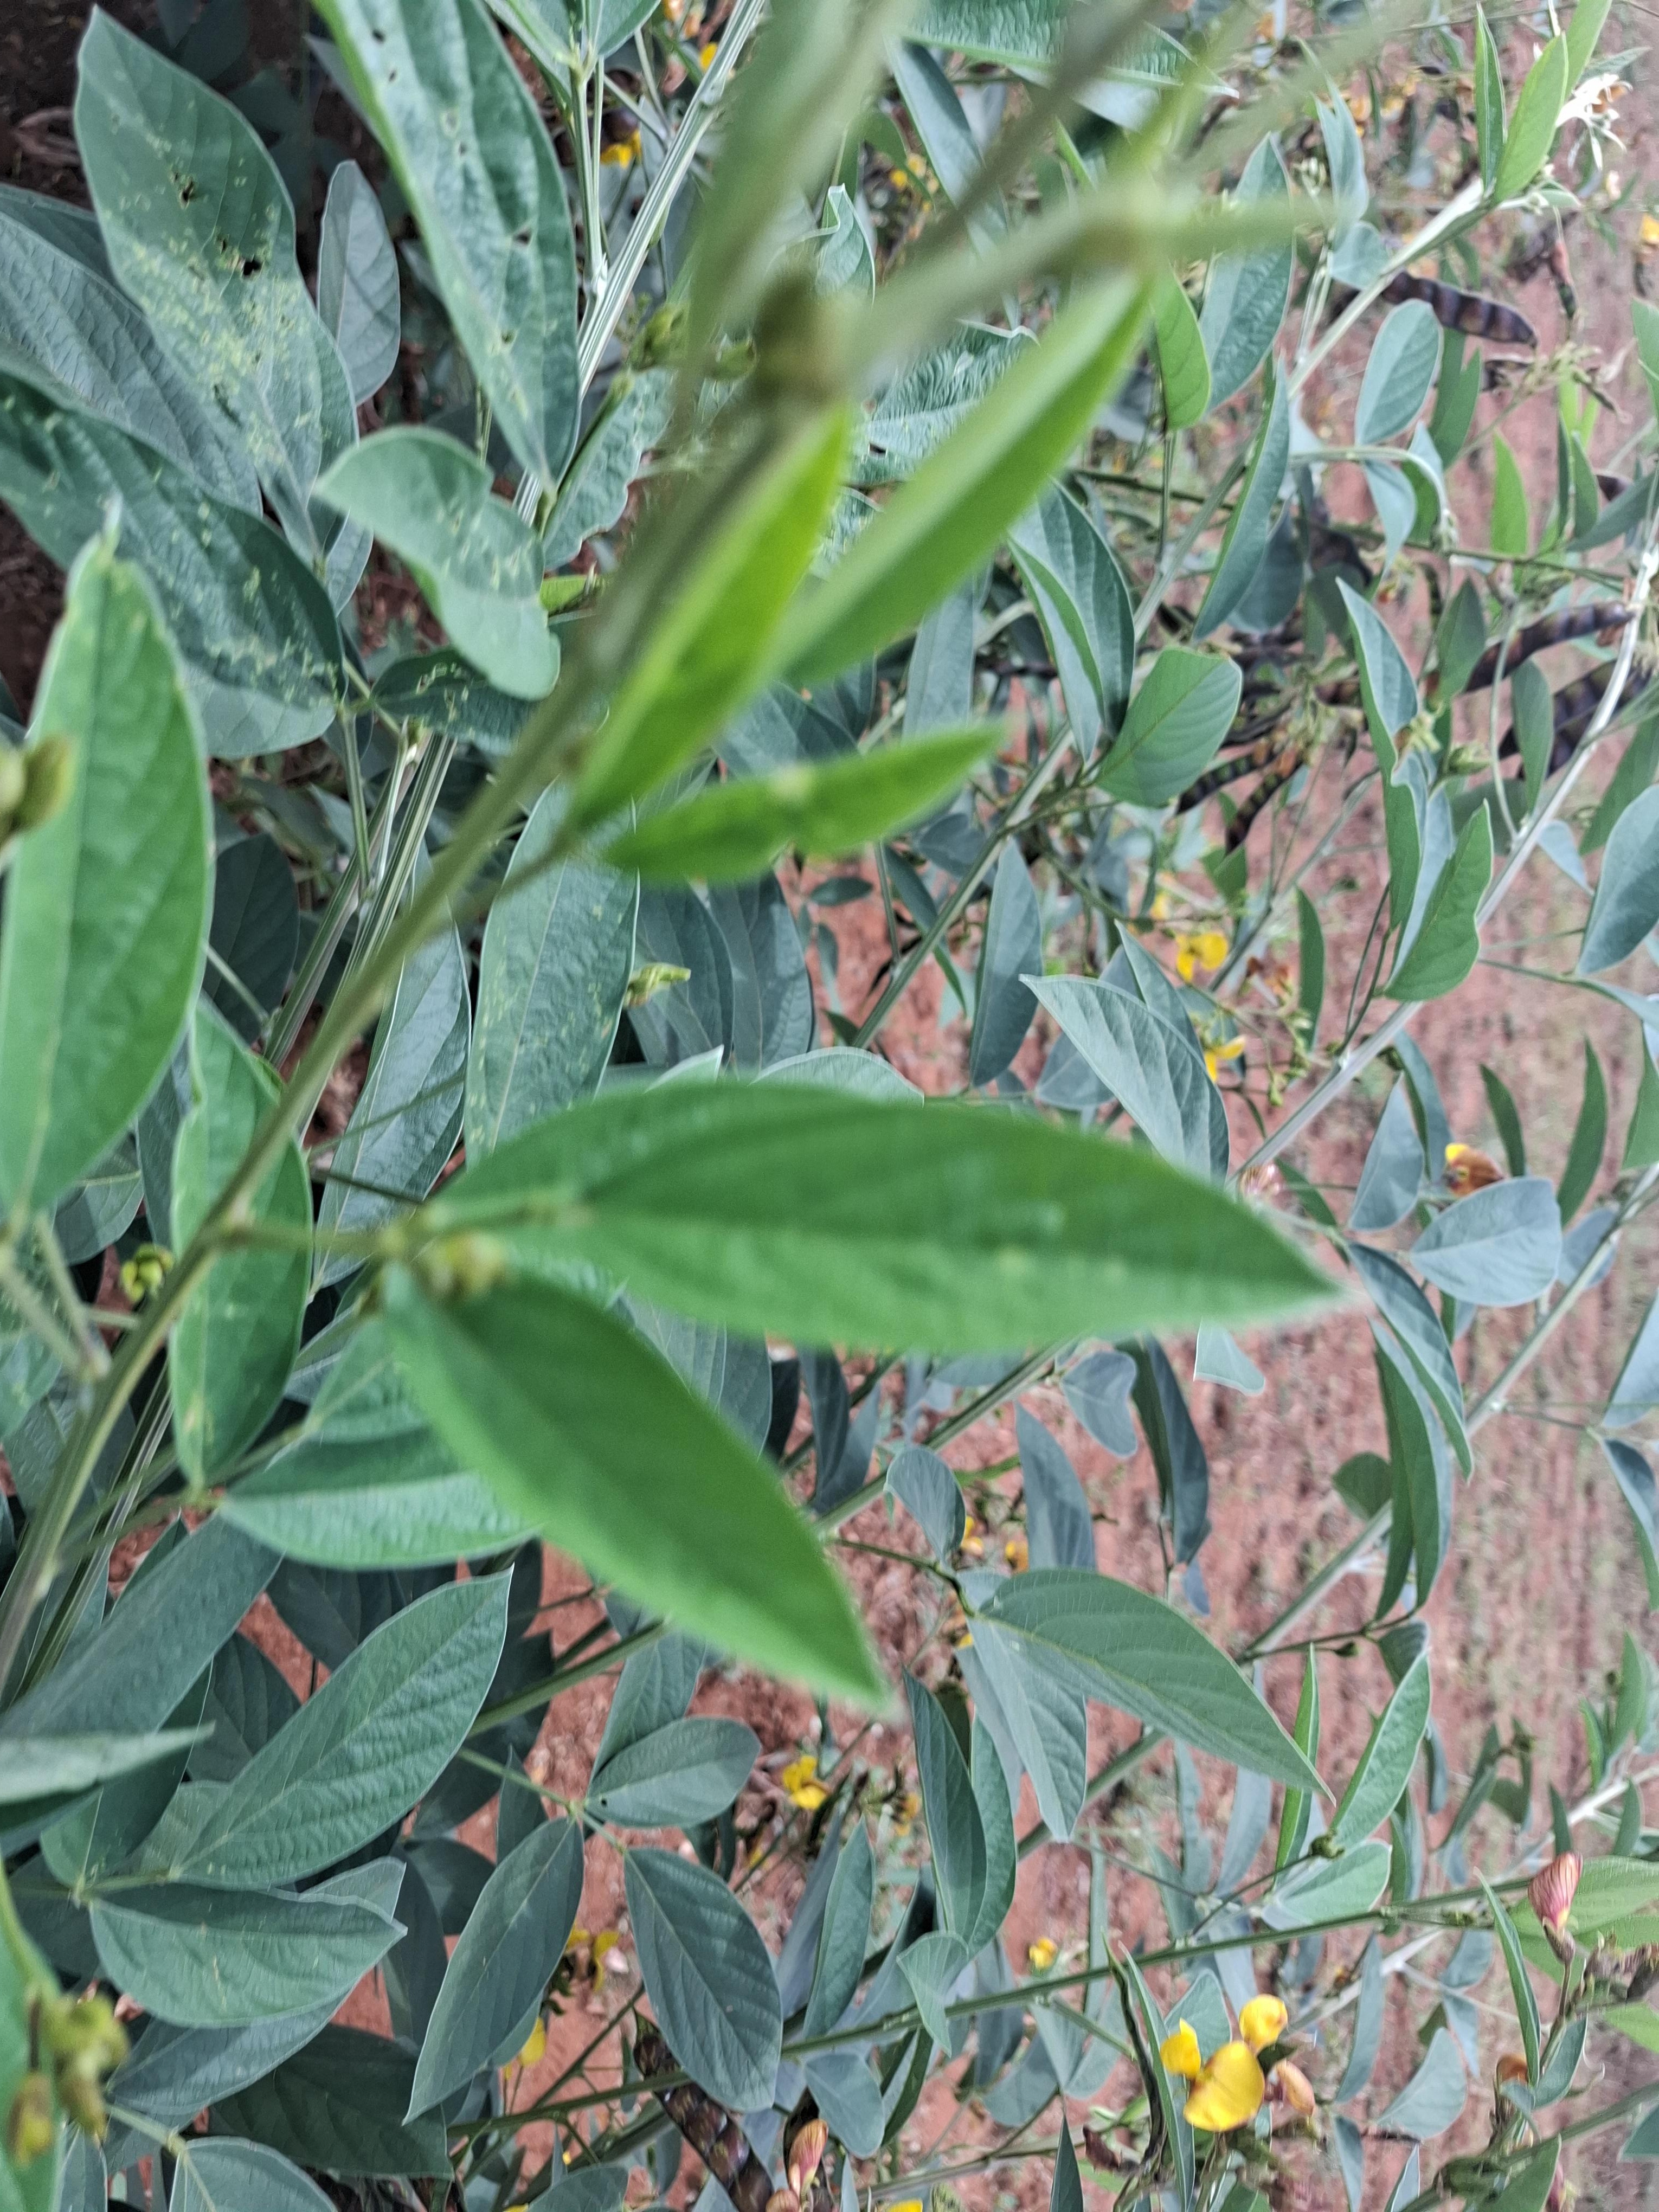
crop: pigeonpea
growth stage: development pod
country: Kenya
